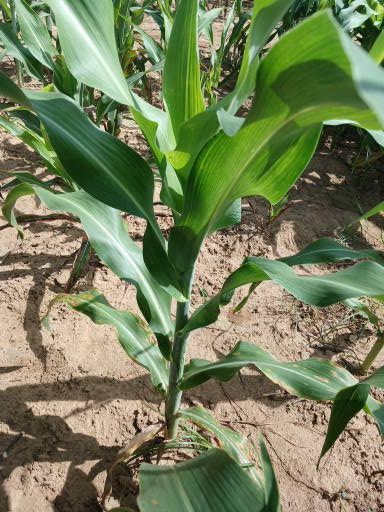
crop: sorghum
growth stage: vegetative
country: Senegal
